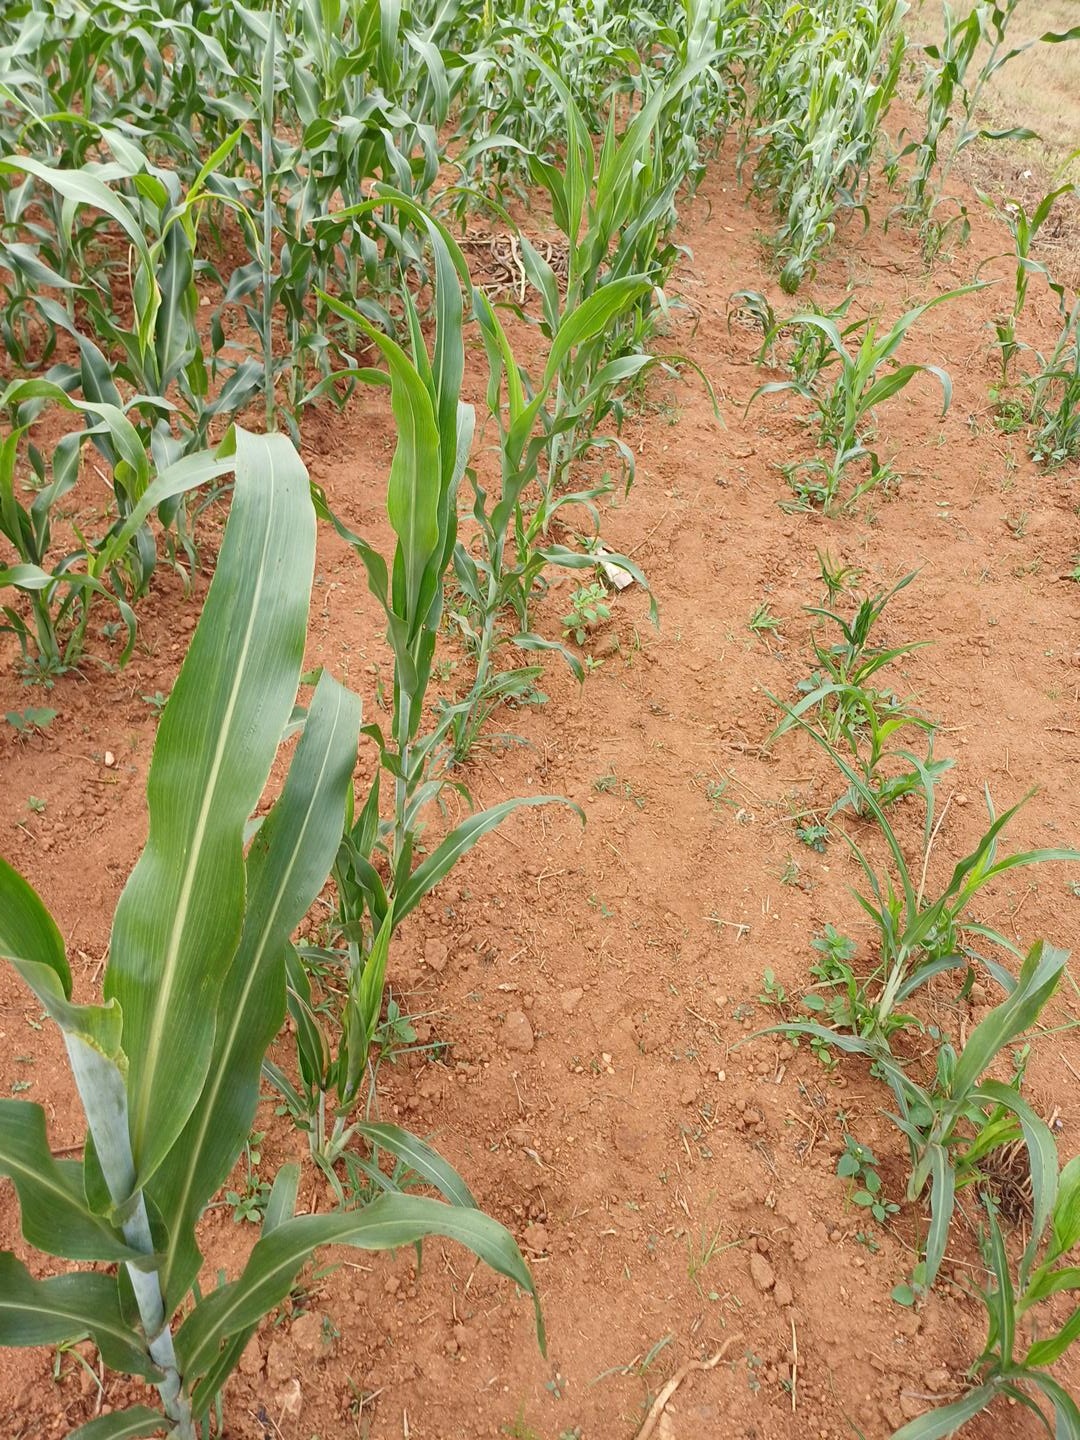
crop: sorghum
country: Kenya
